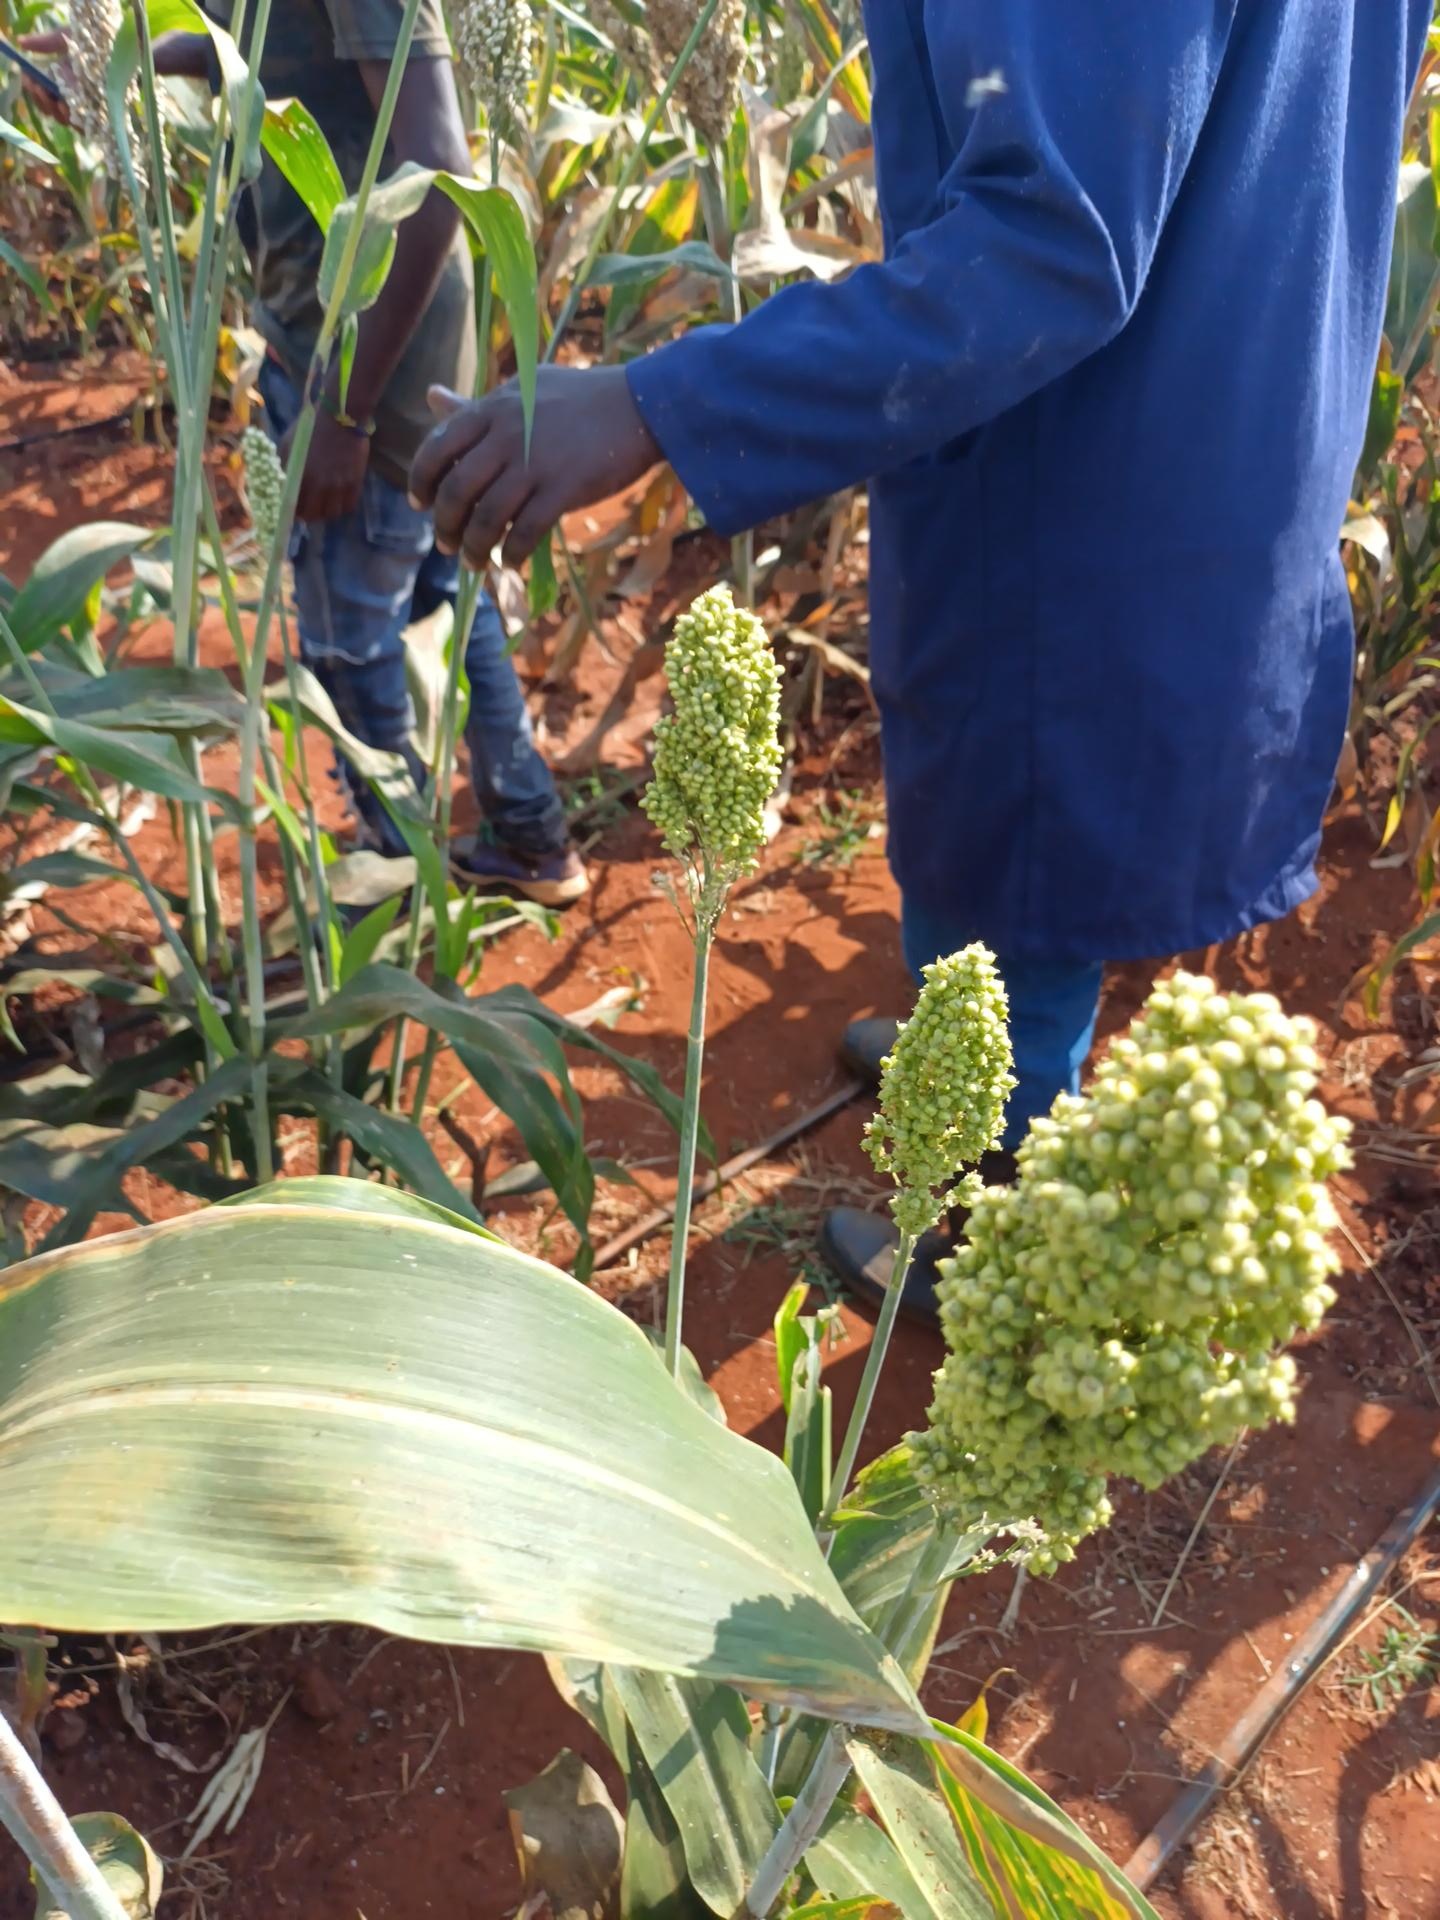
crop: sorghum
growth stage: filling grain
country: Kenya
